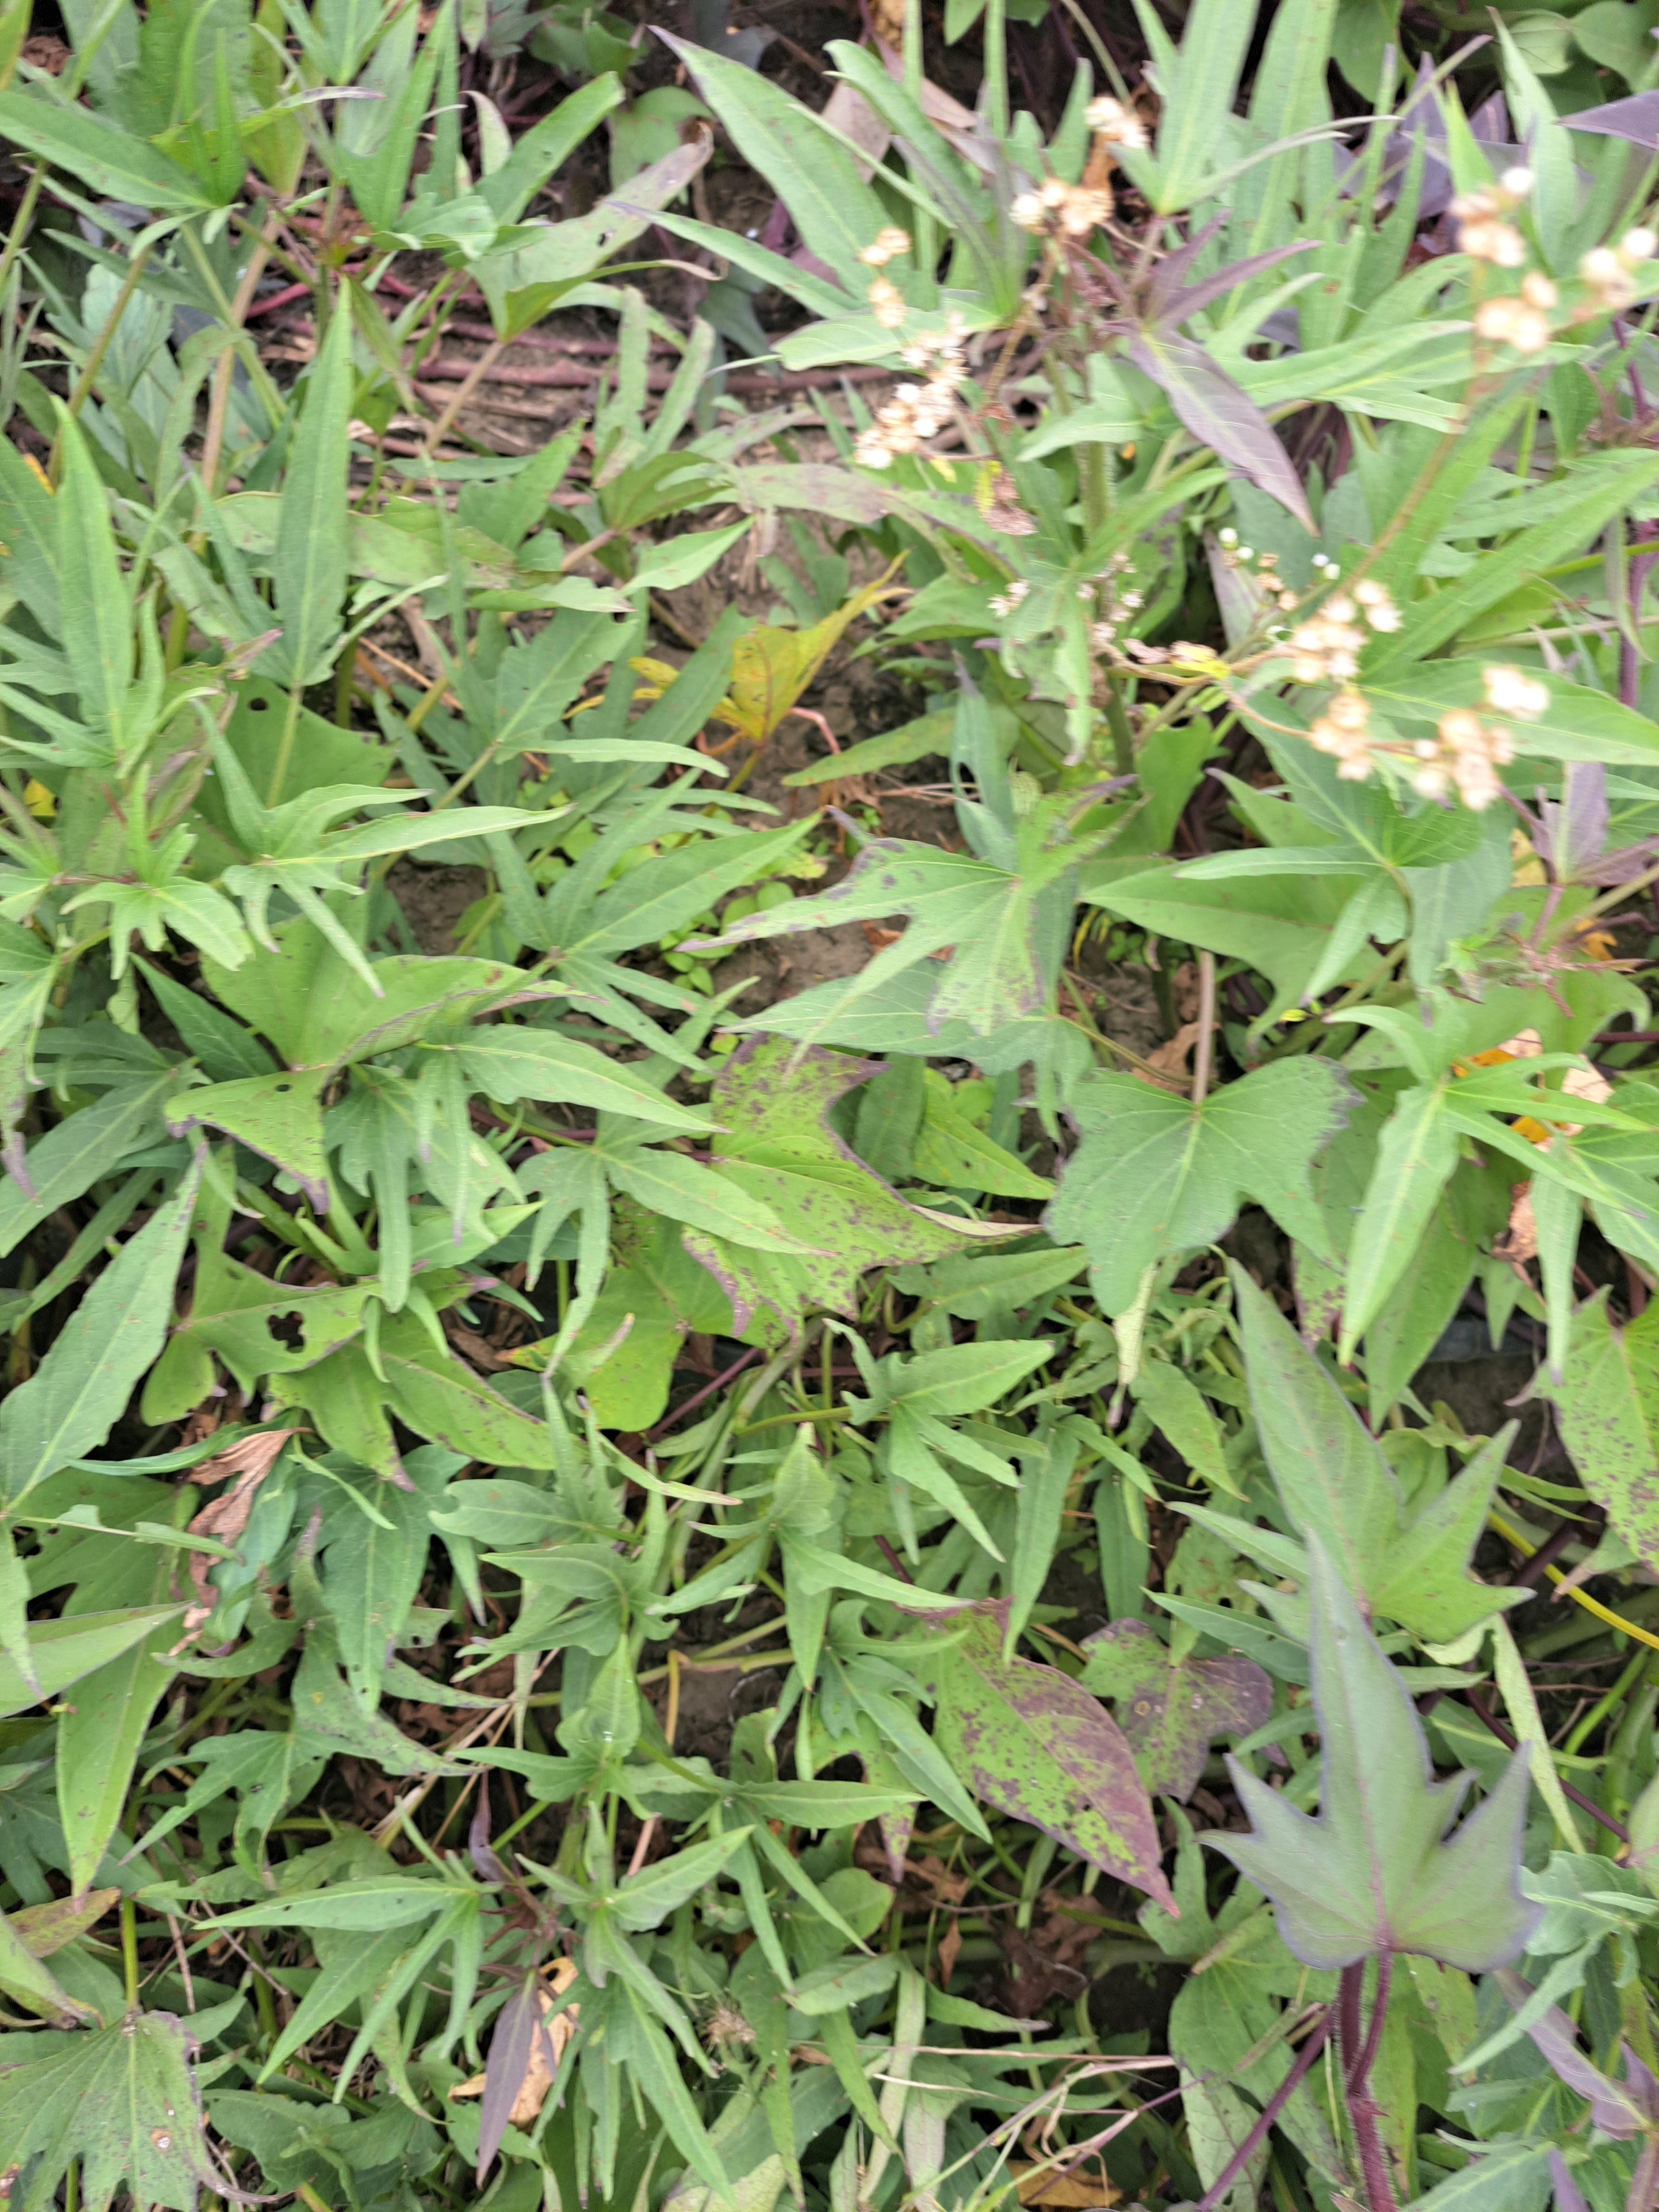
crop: sweet potato
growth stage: flowering
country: Tanzania
